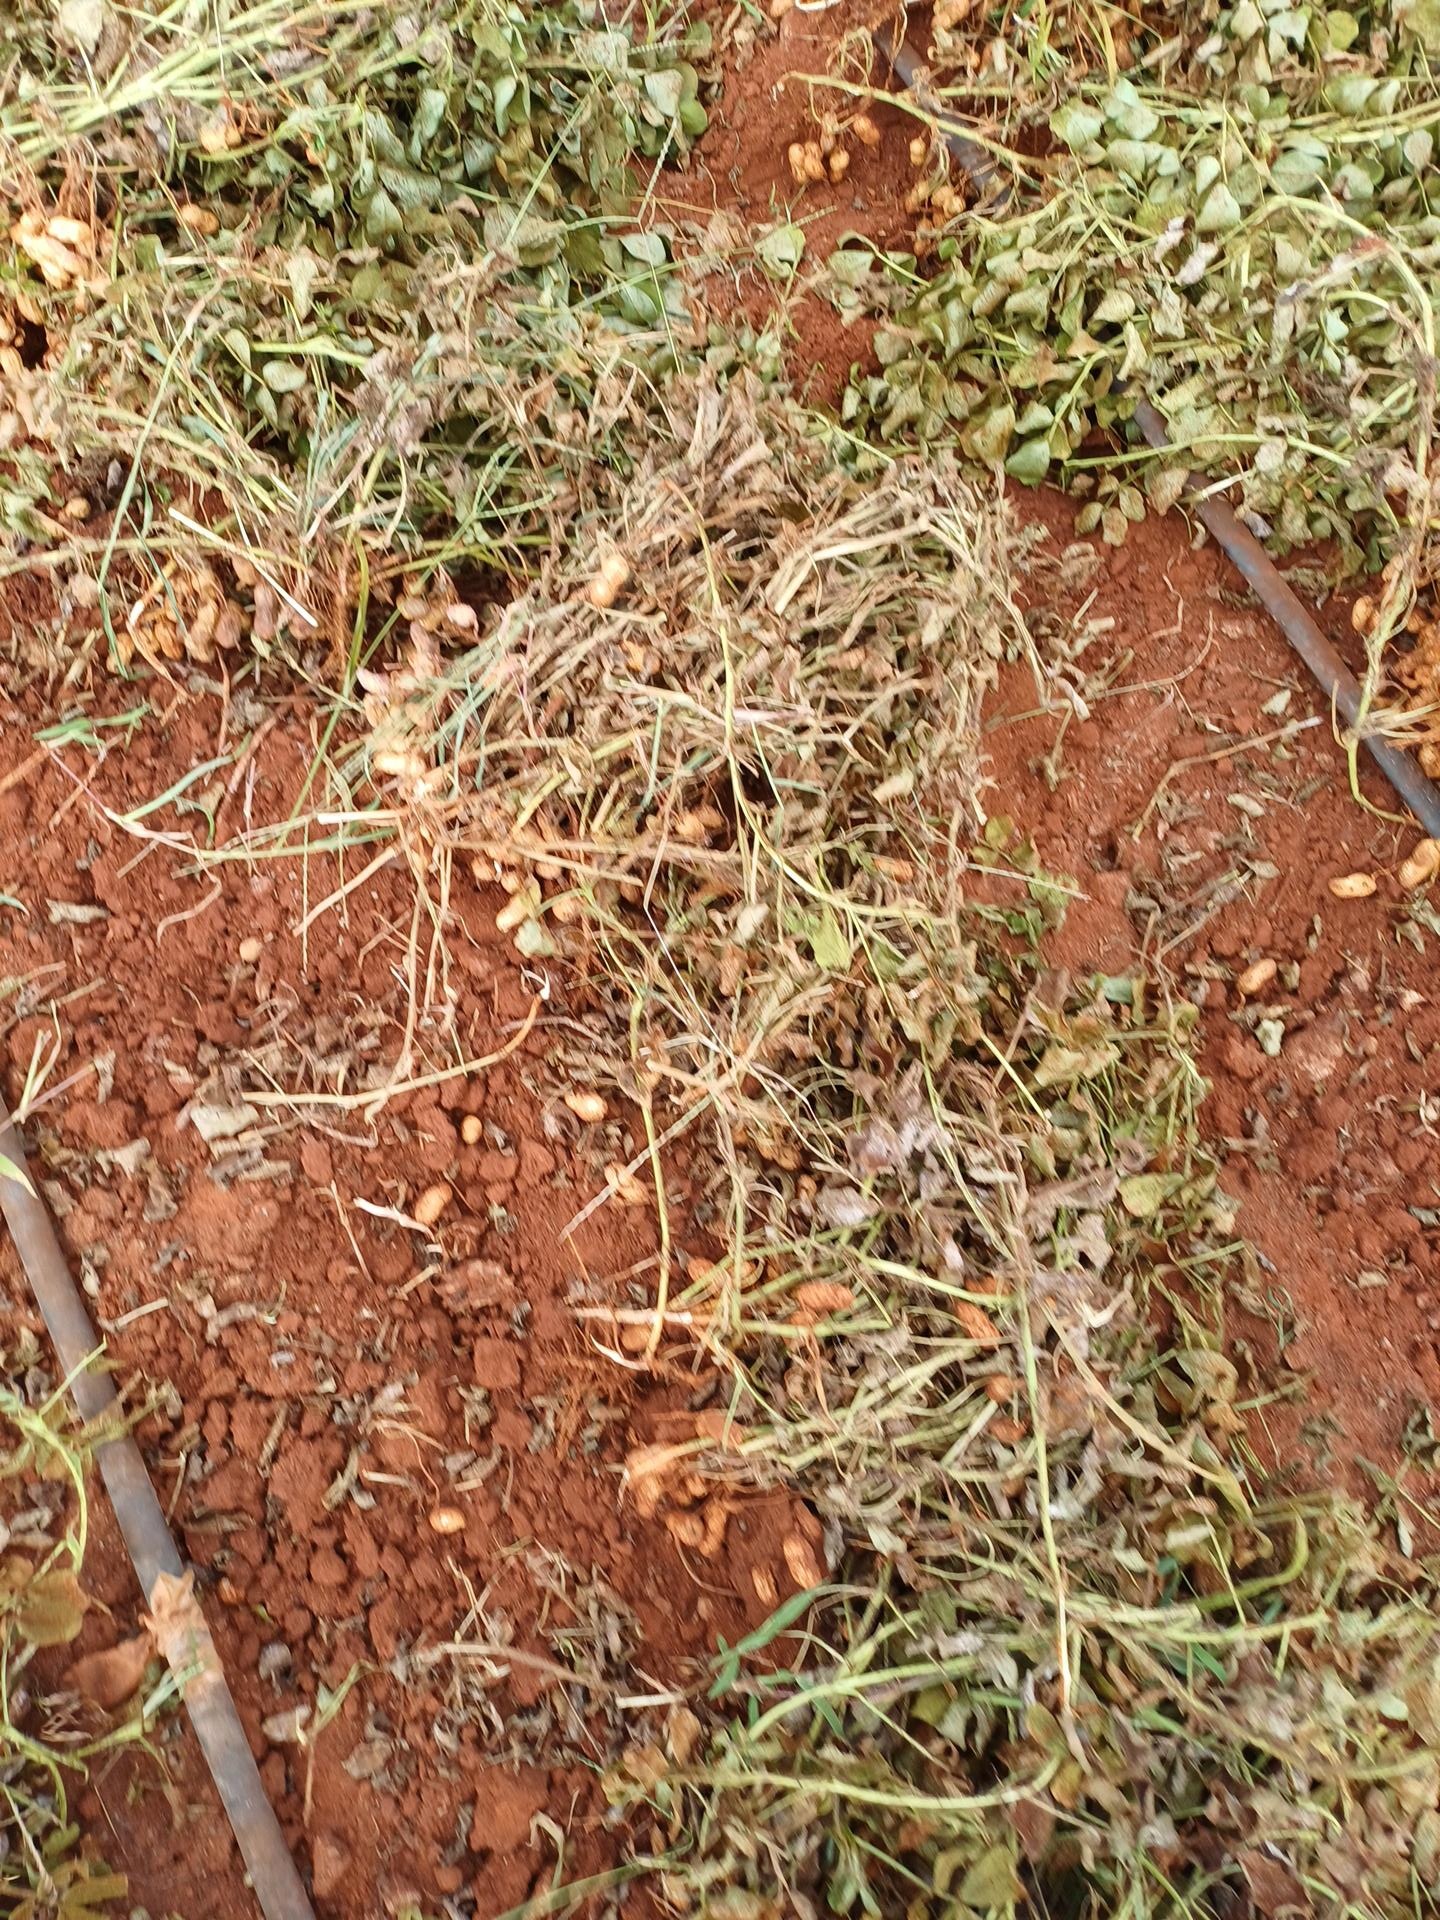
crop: groundnut
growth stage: harvest
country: Kenya
